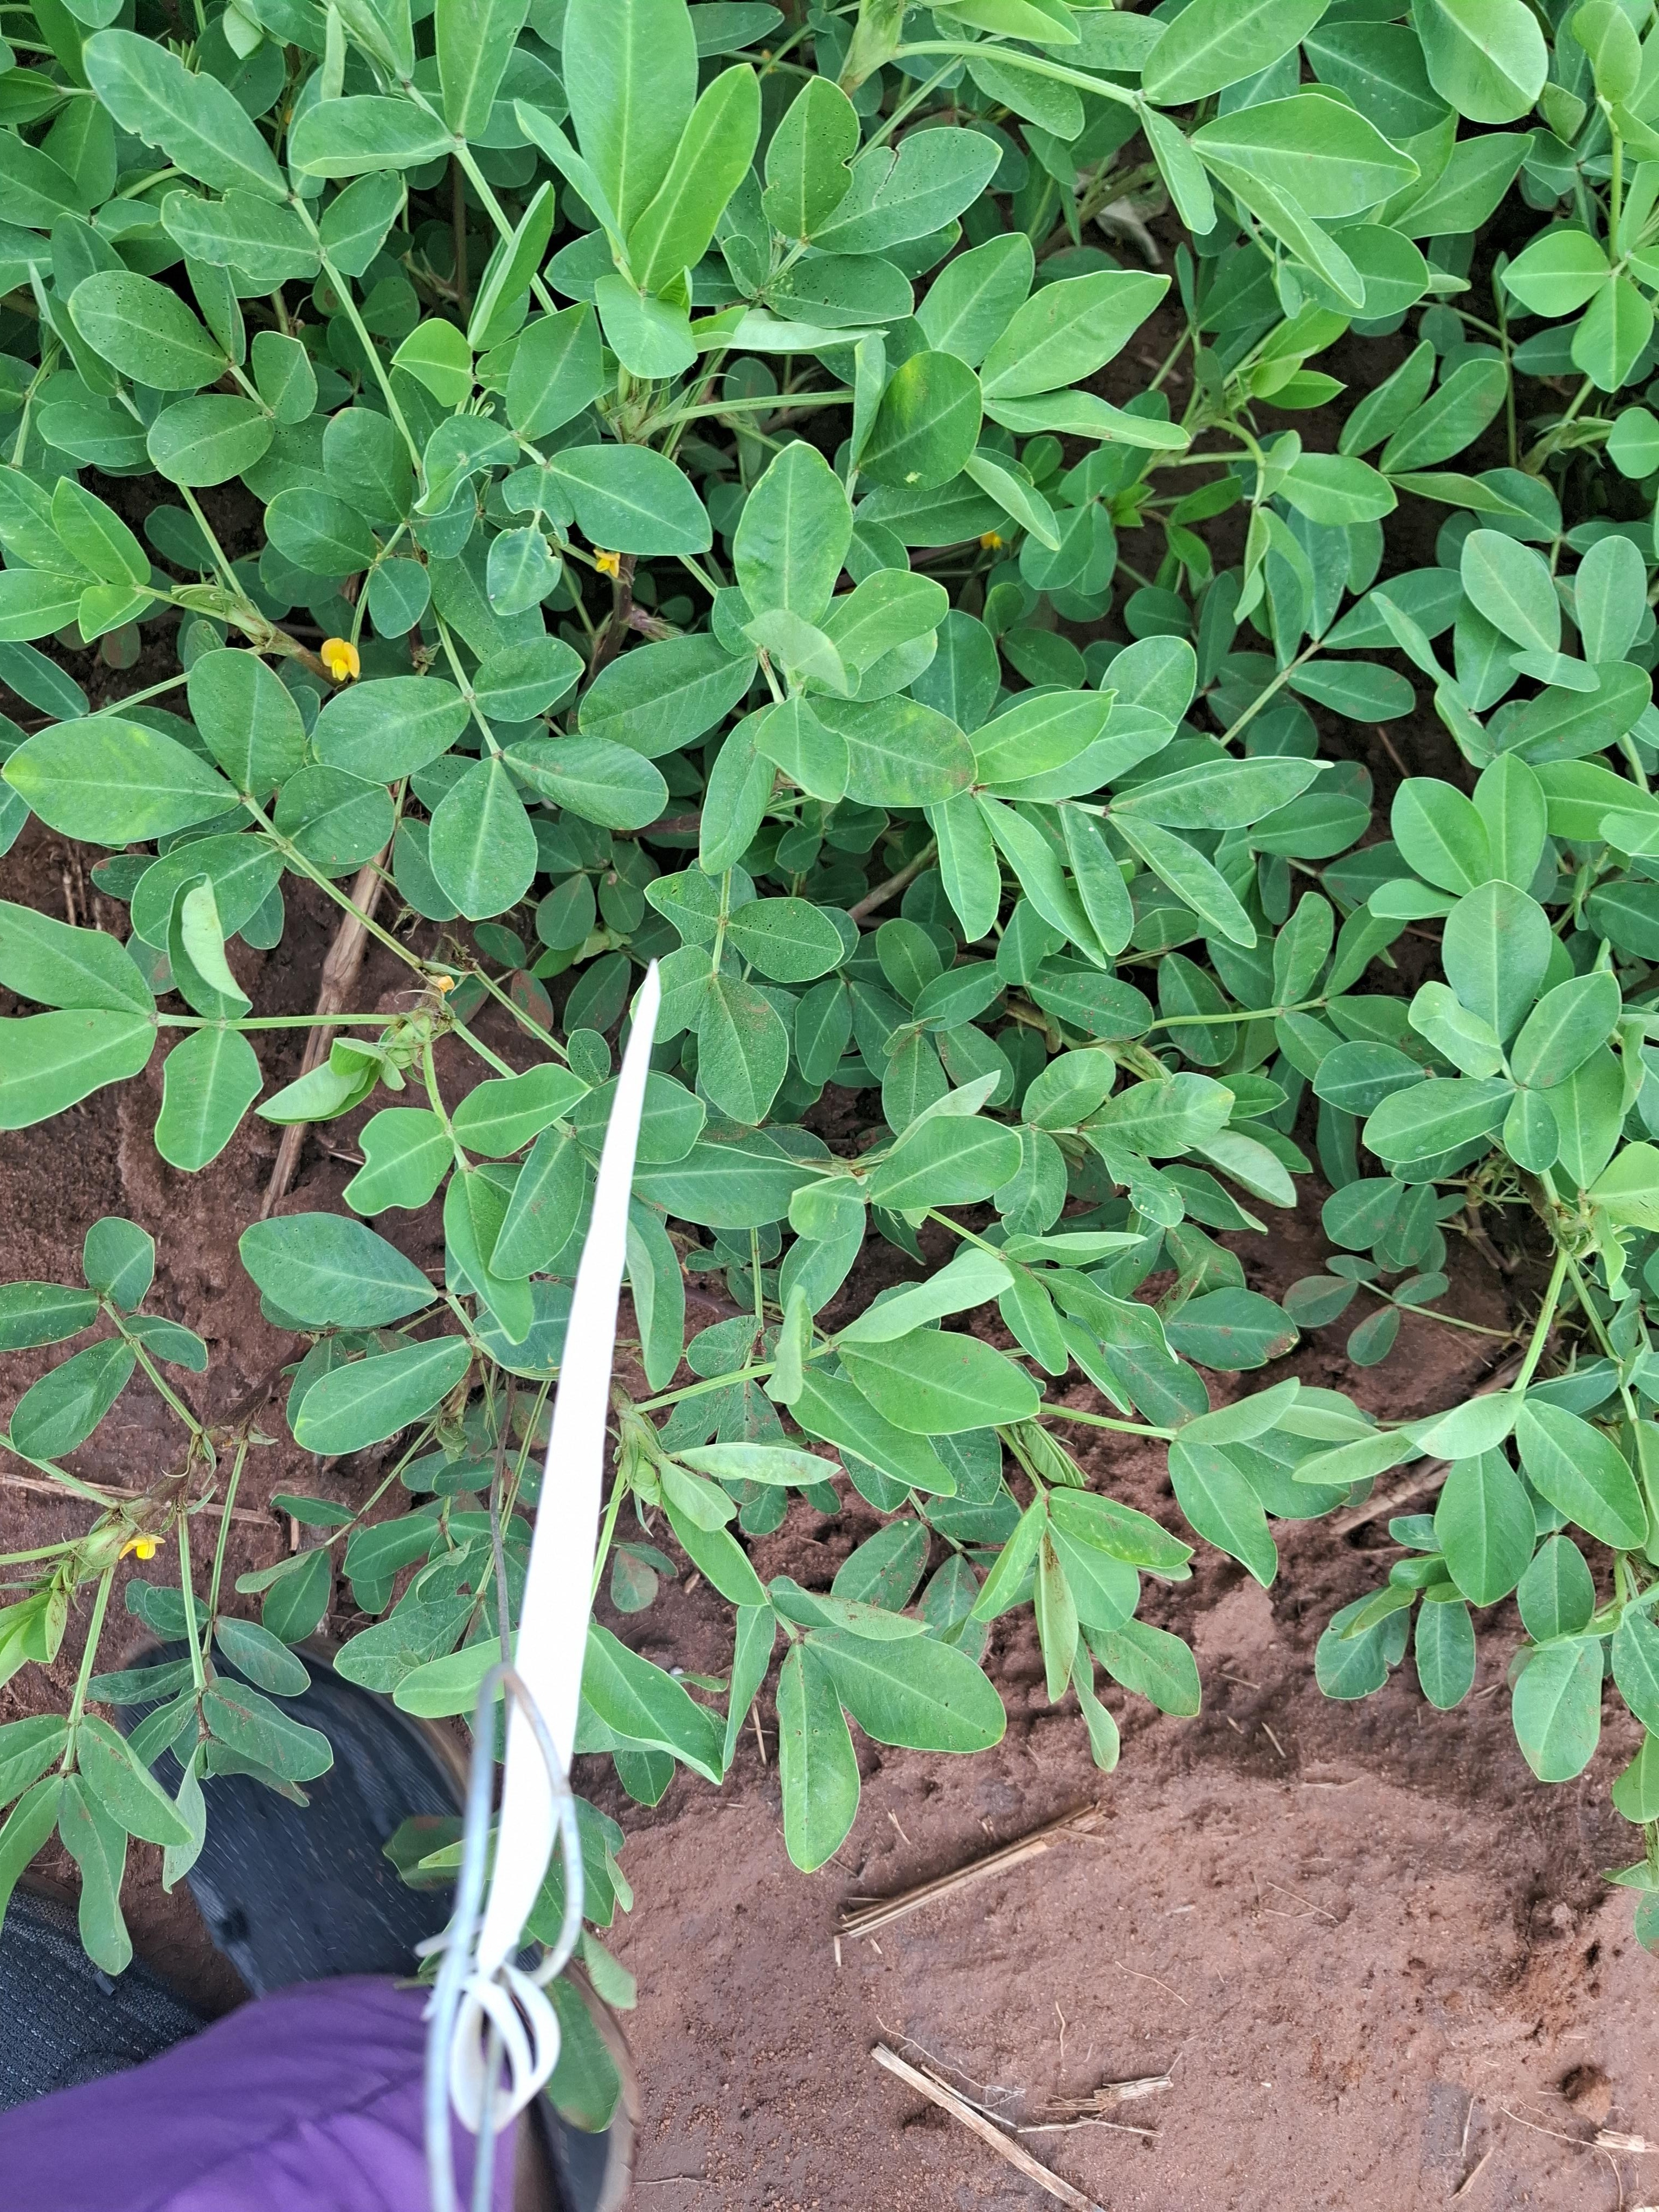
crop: groundnut
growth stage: flowering
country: Kenya
